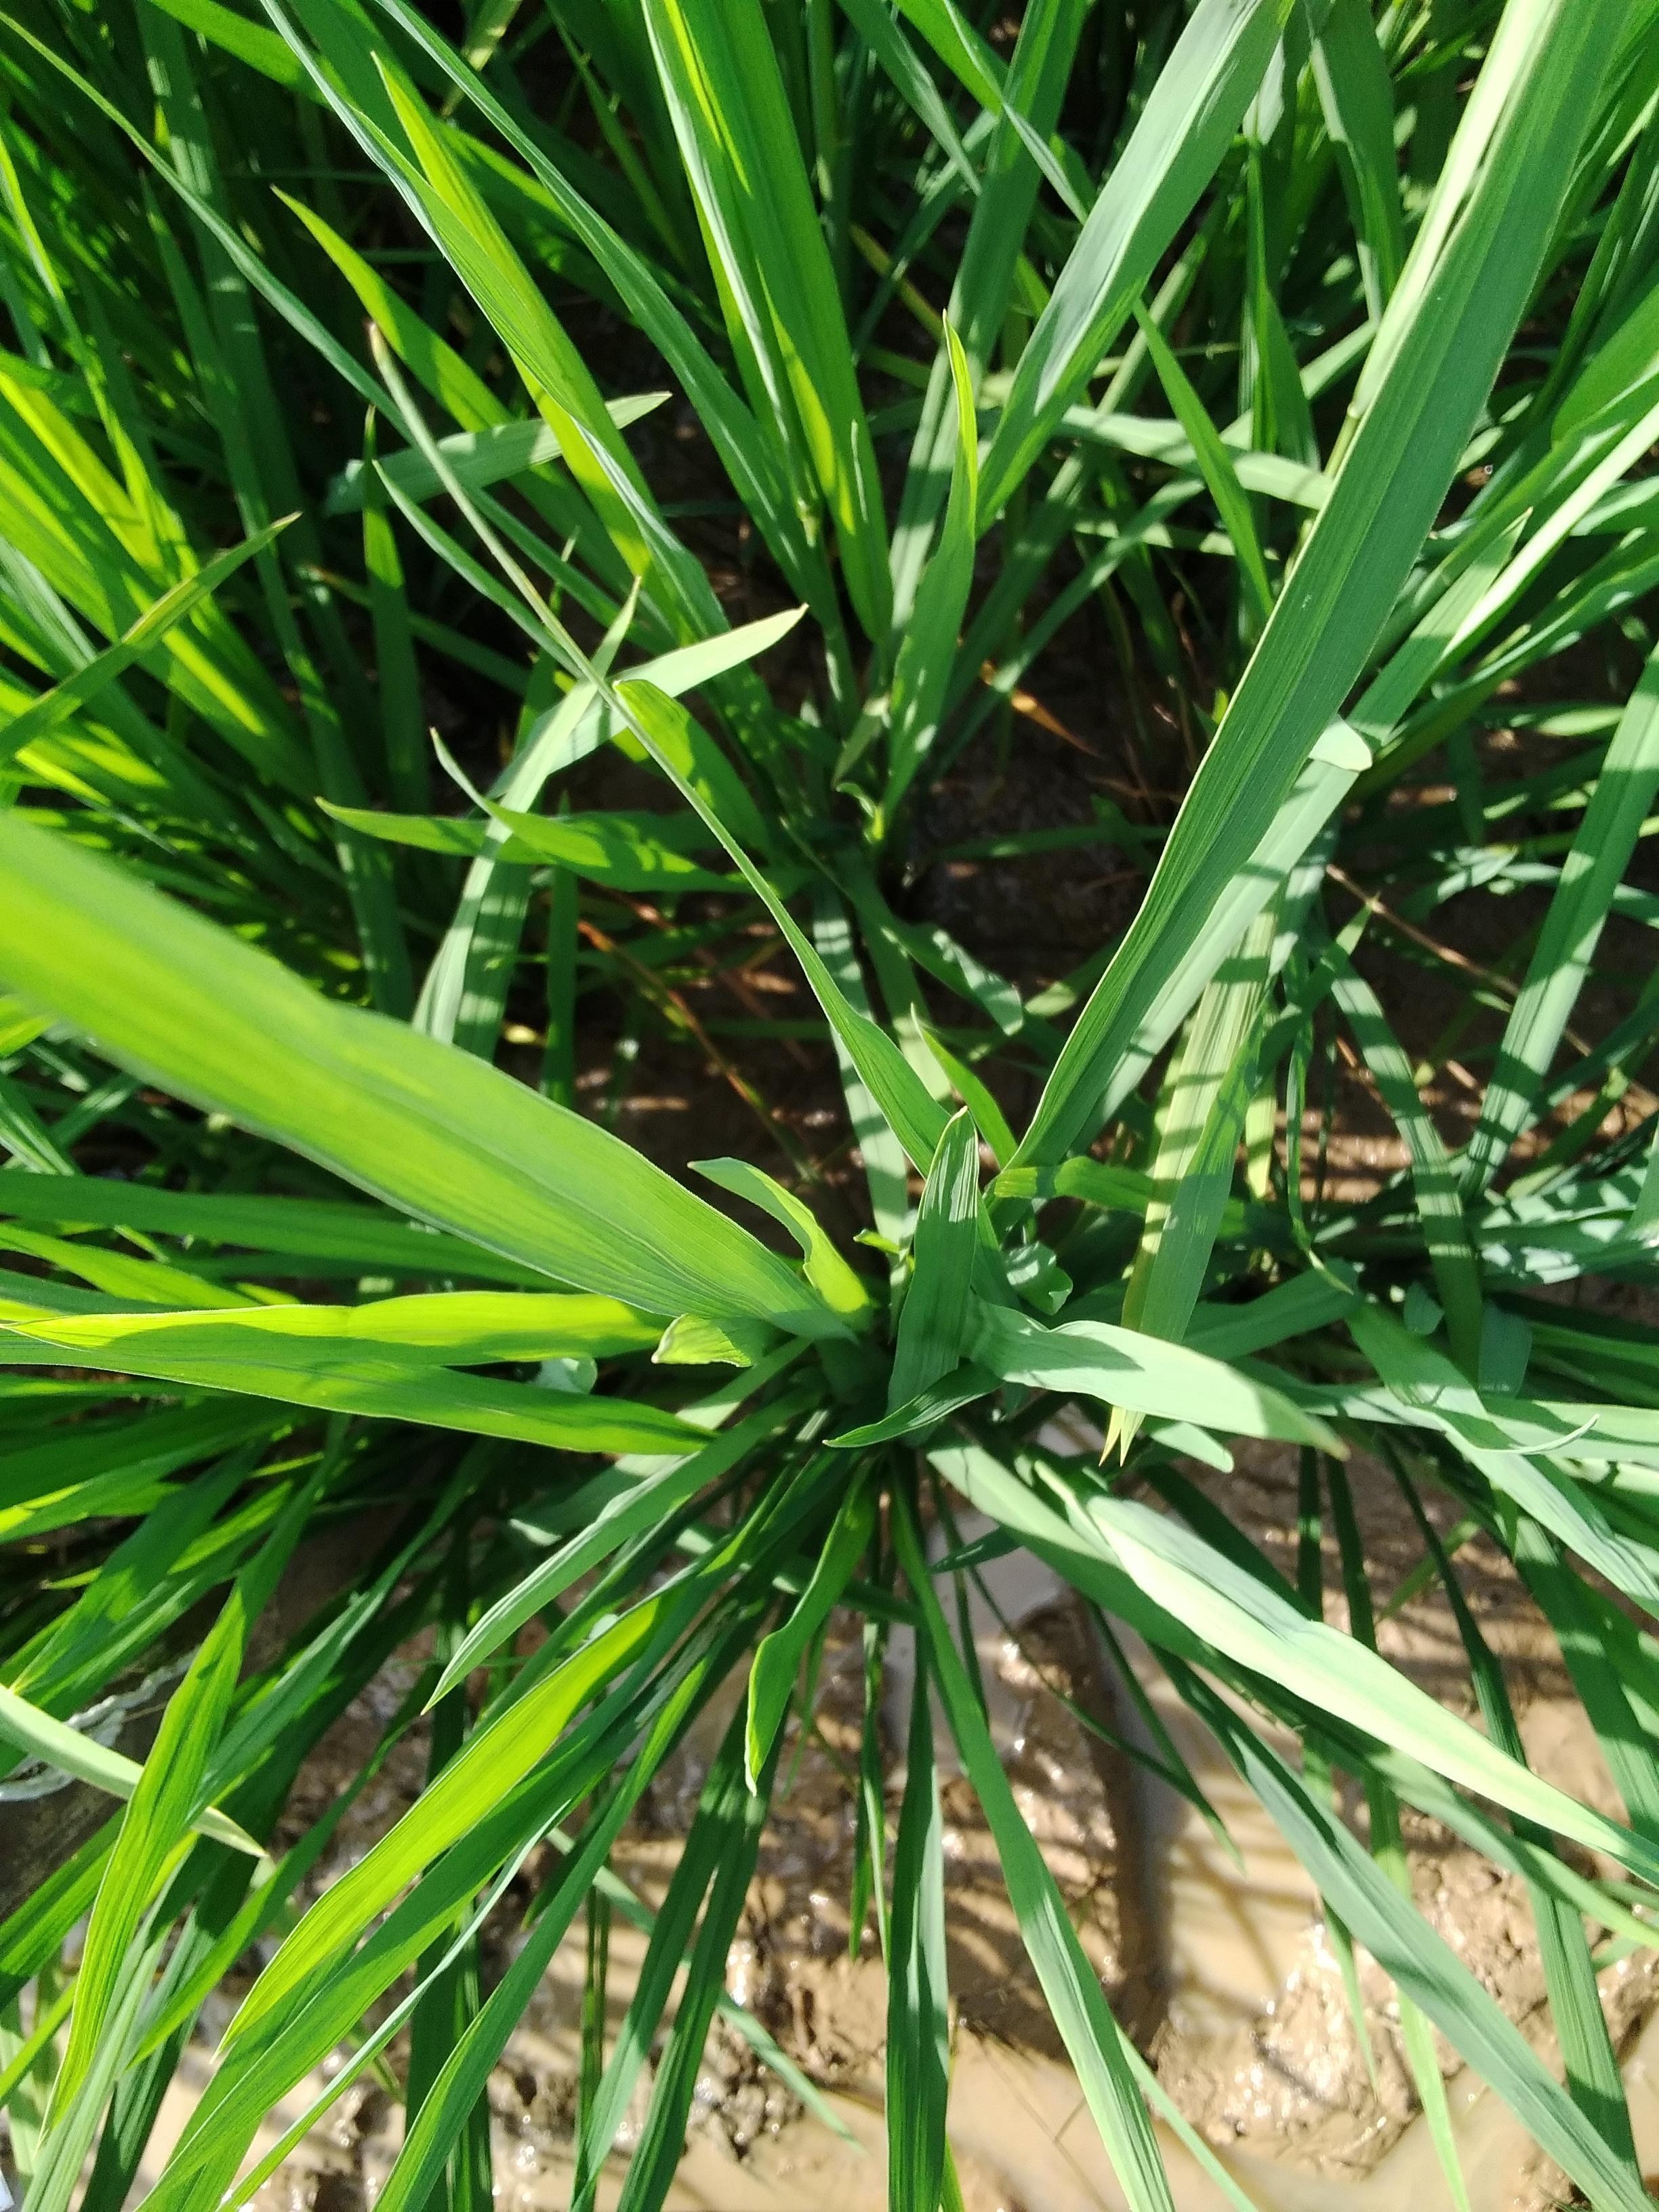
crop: rice
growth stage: elongation stem
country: Nigeria
